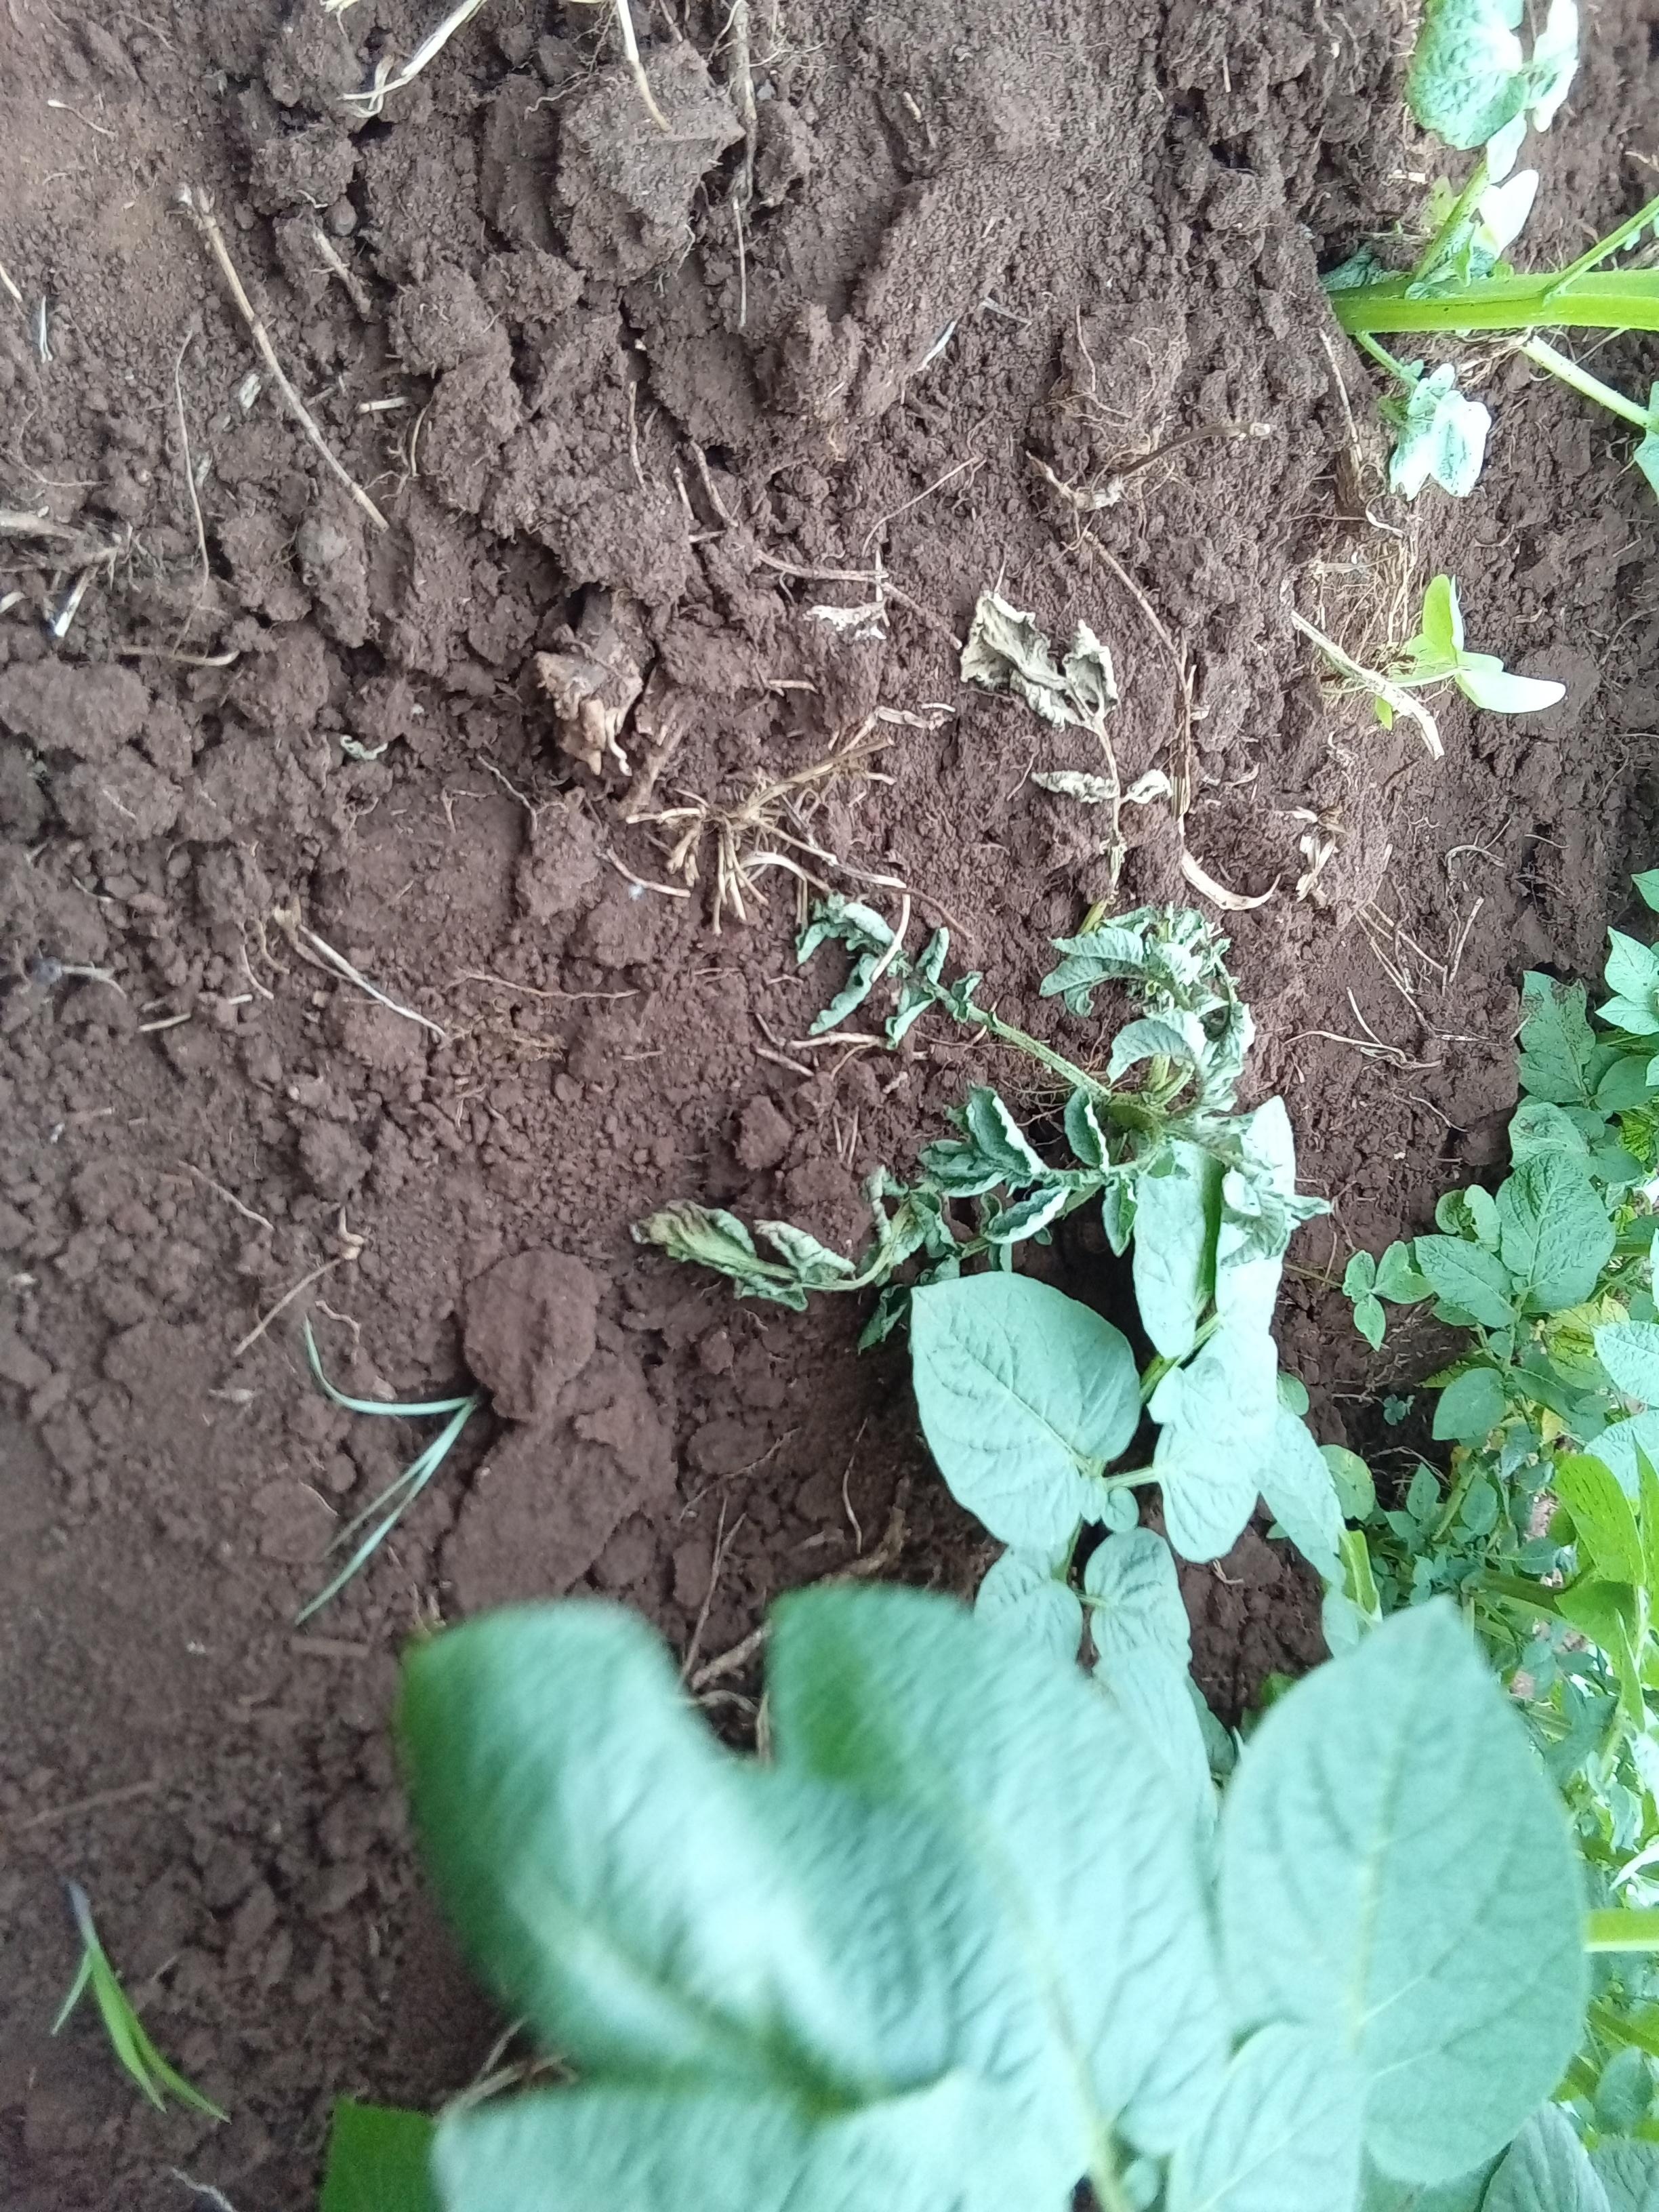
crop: potato
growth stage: vegetative
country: Kenya
